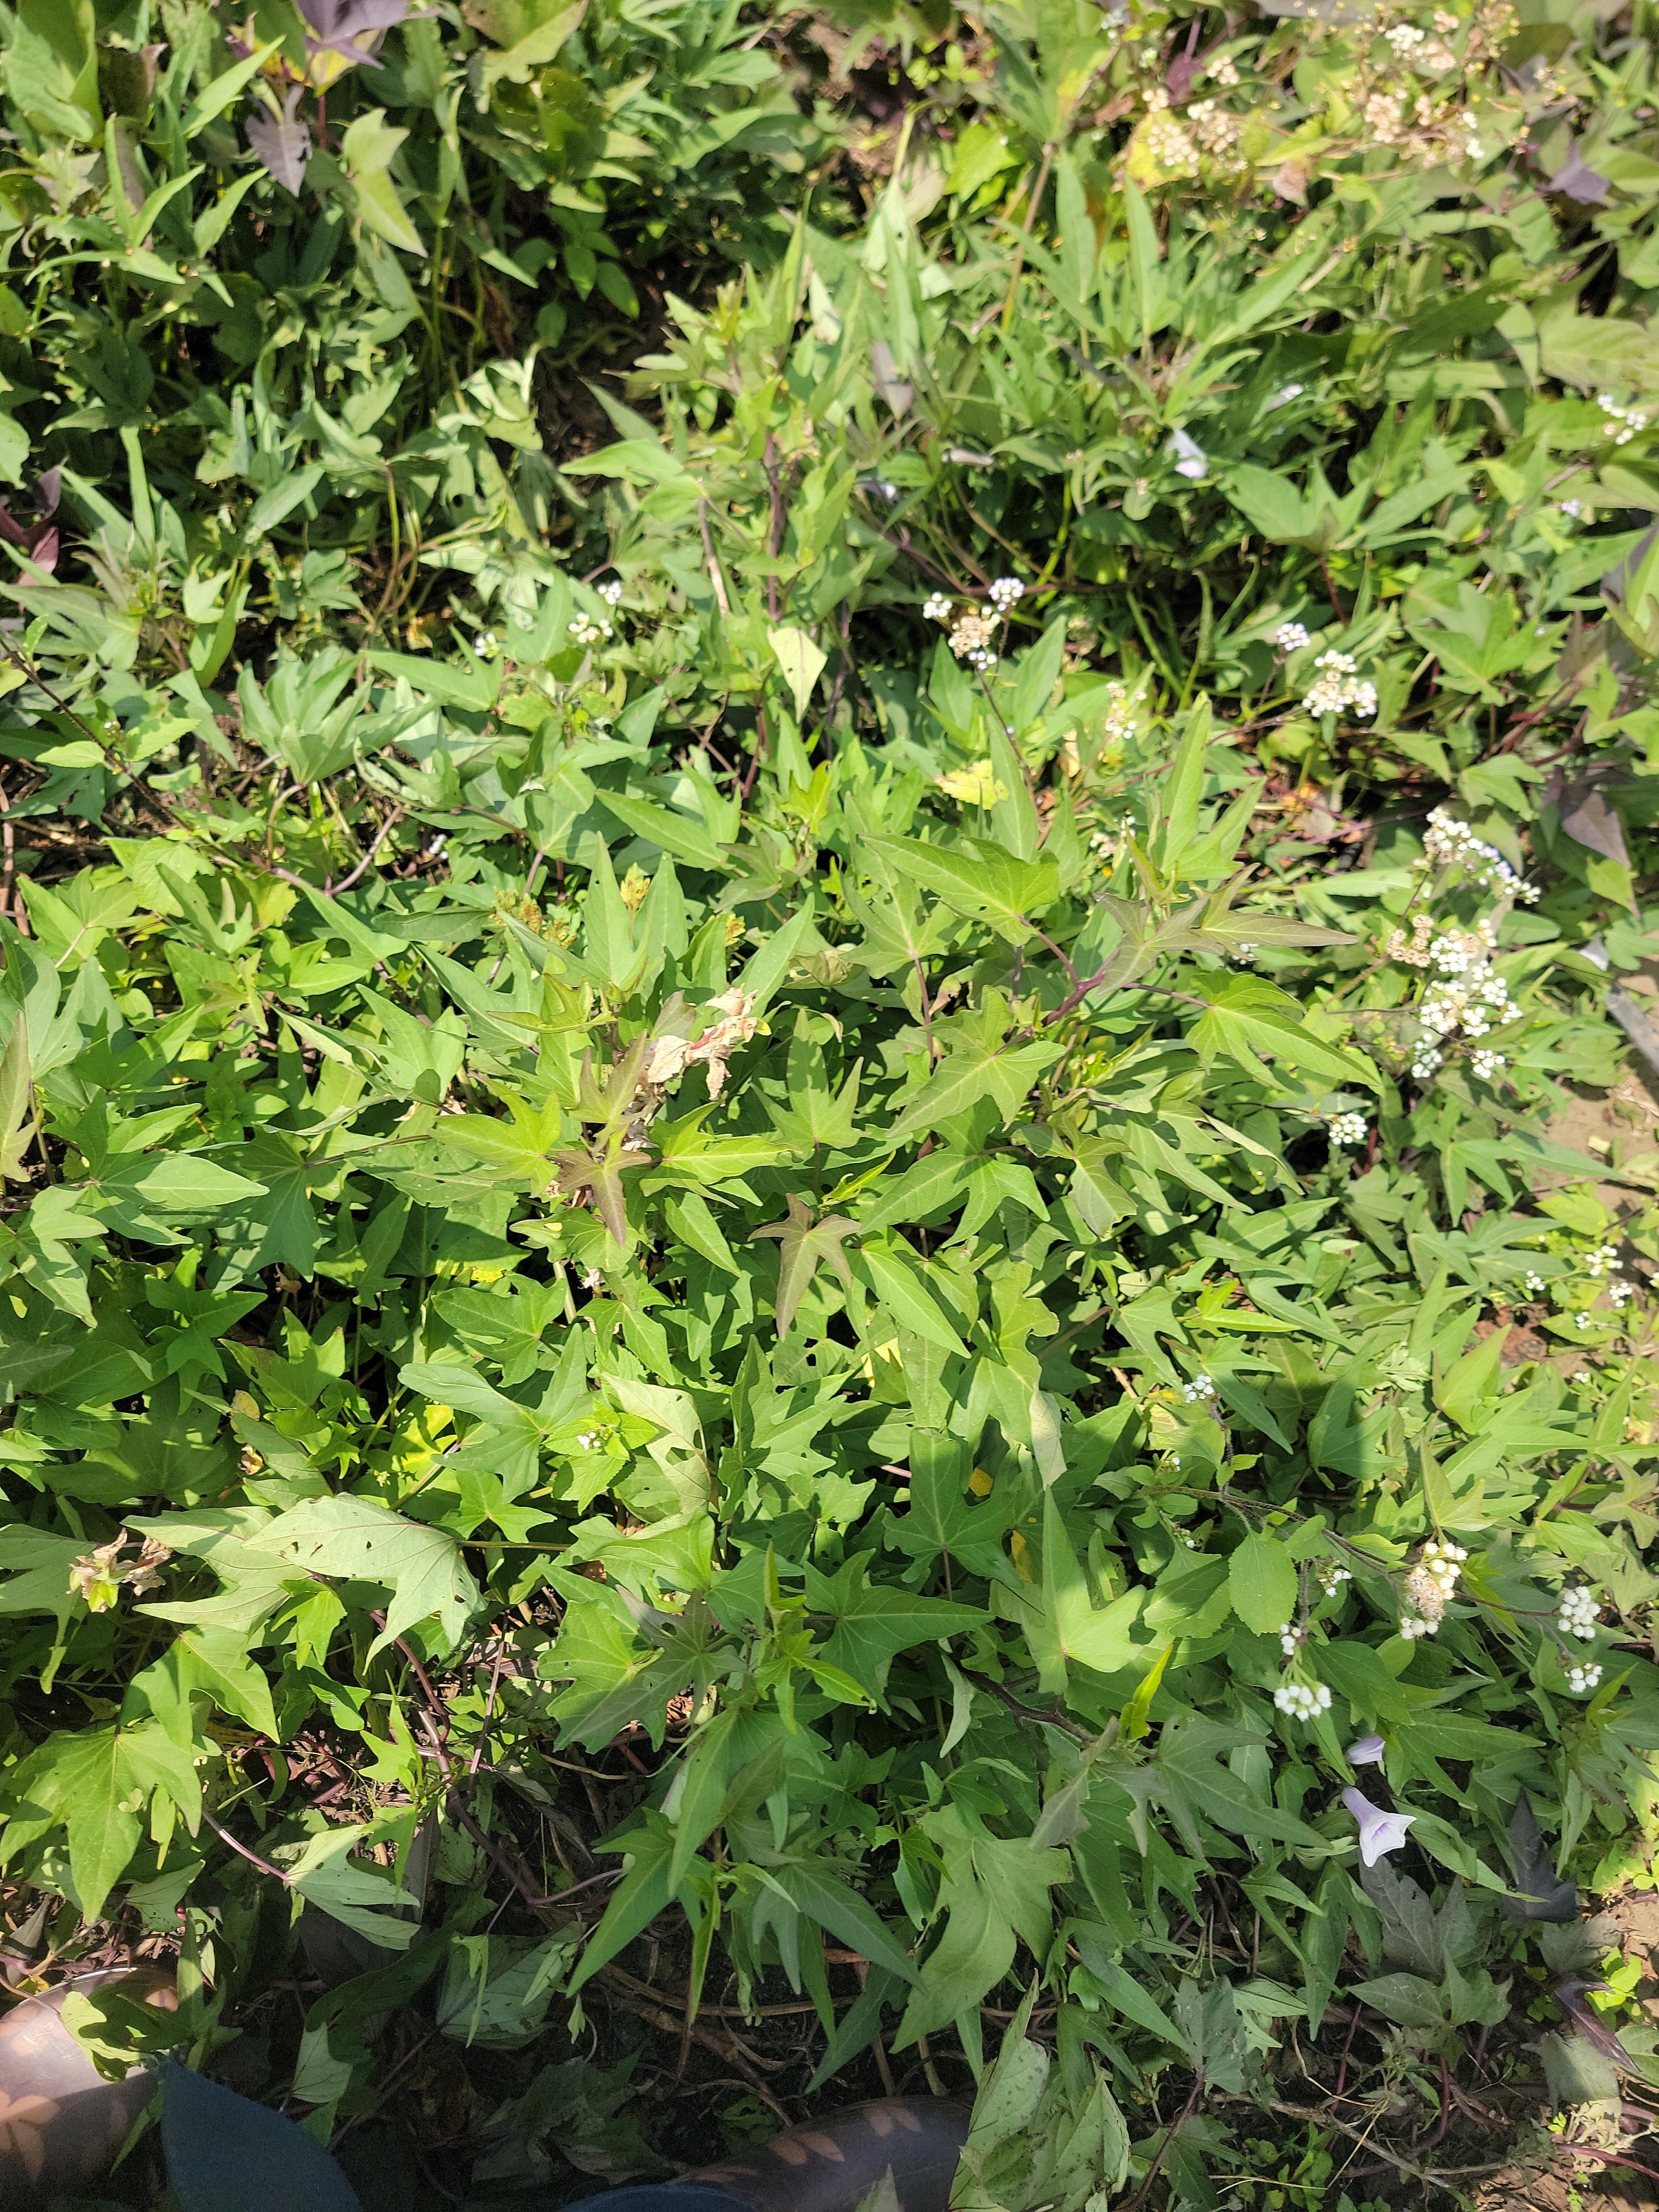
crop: sweet potato
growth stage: flowering
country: Tanzania
